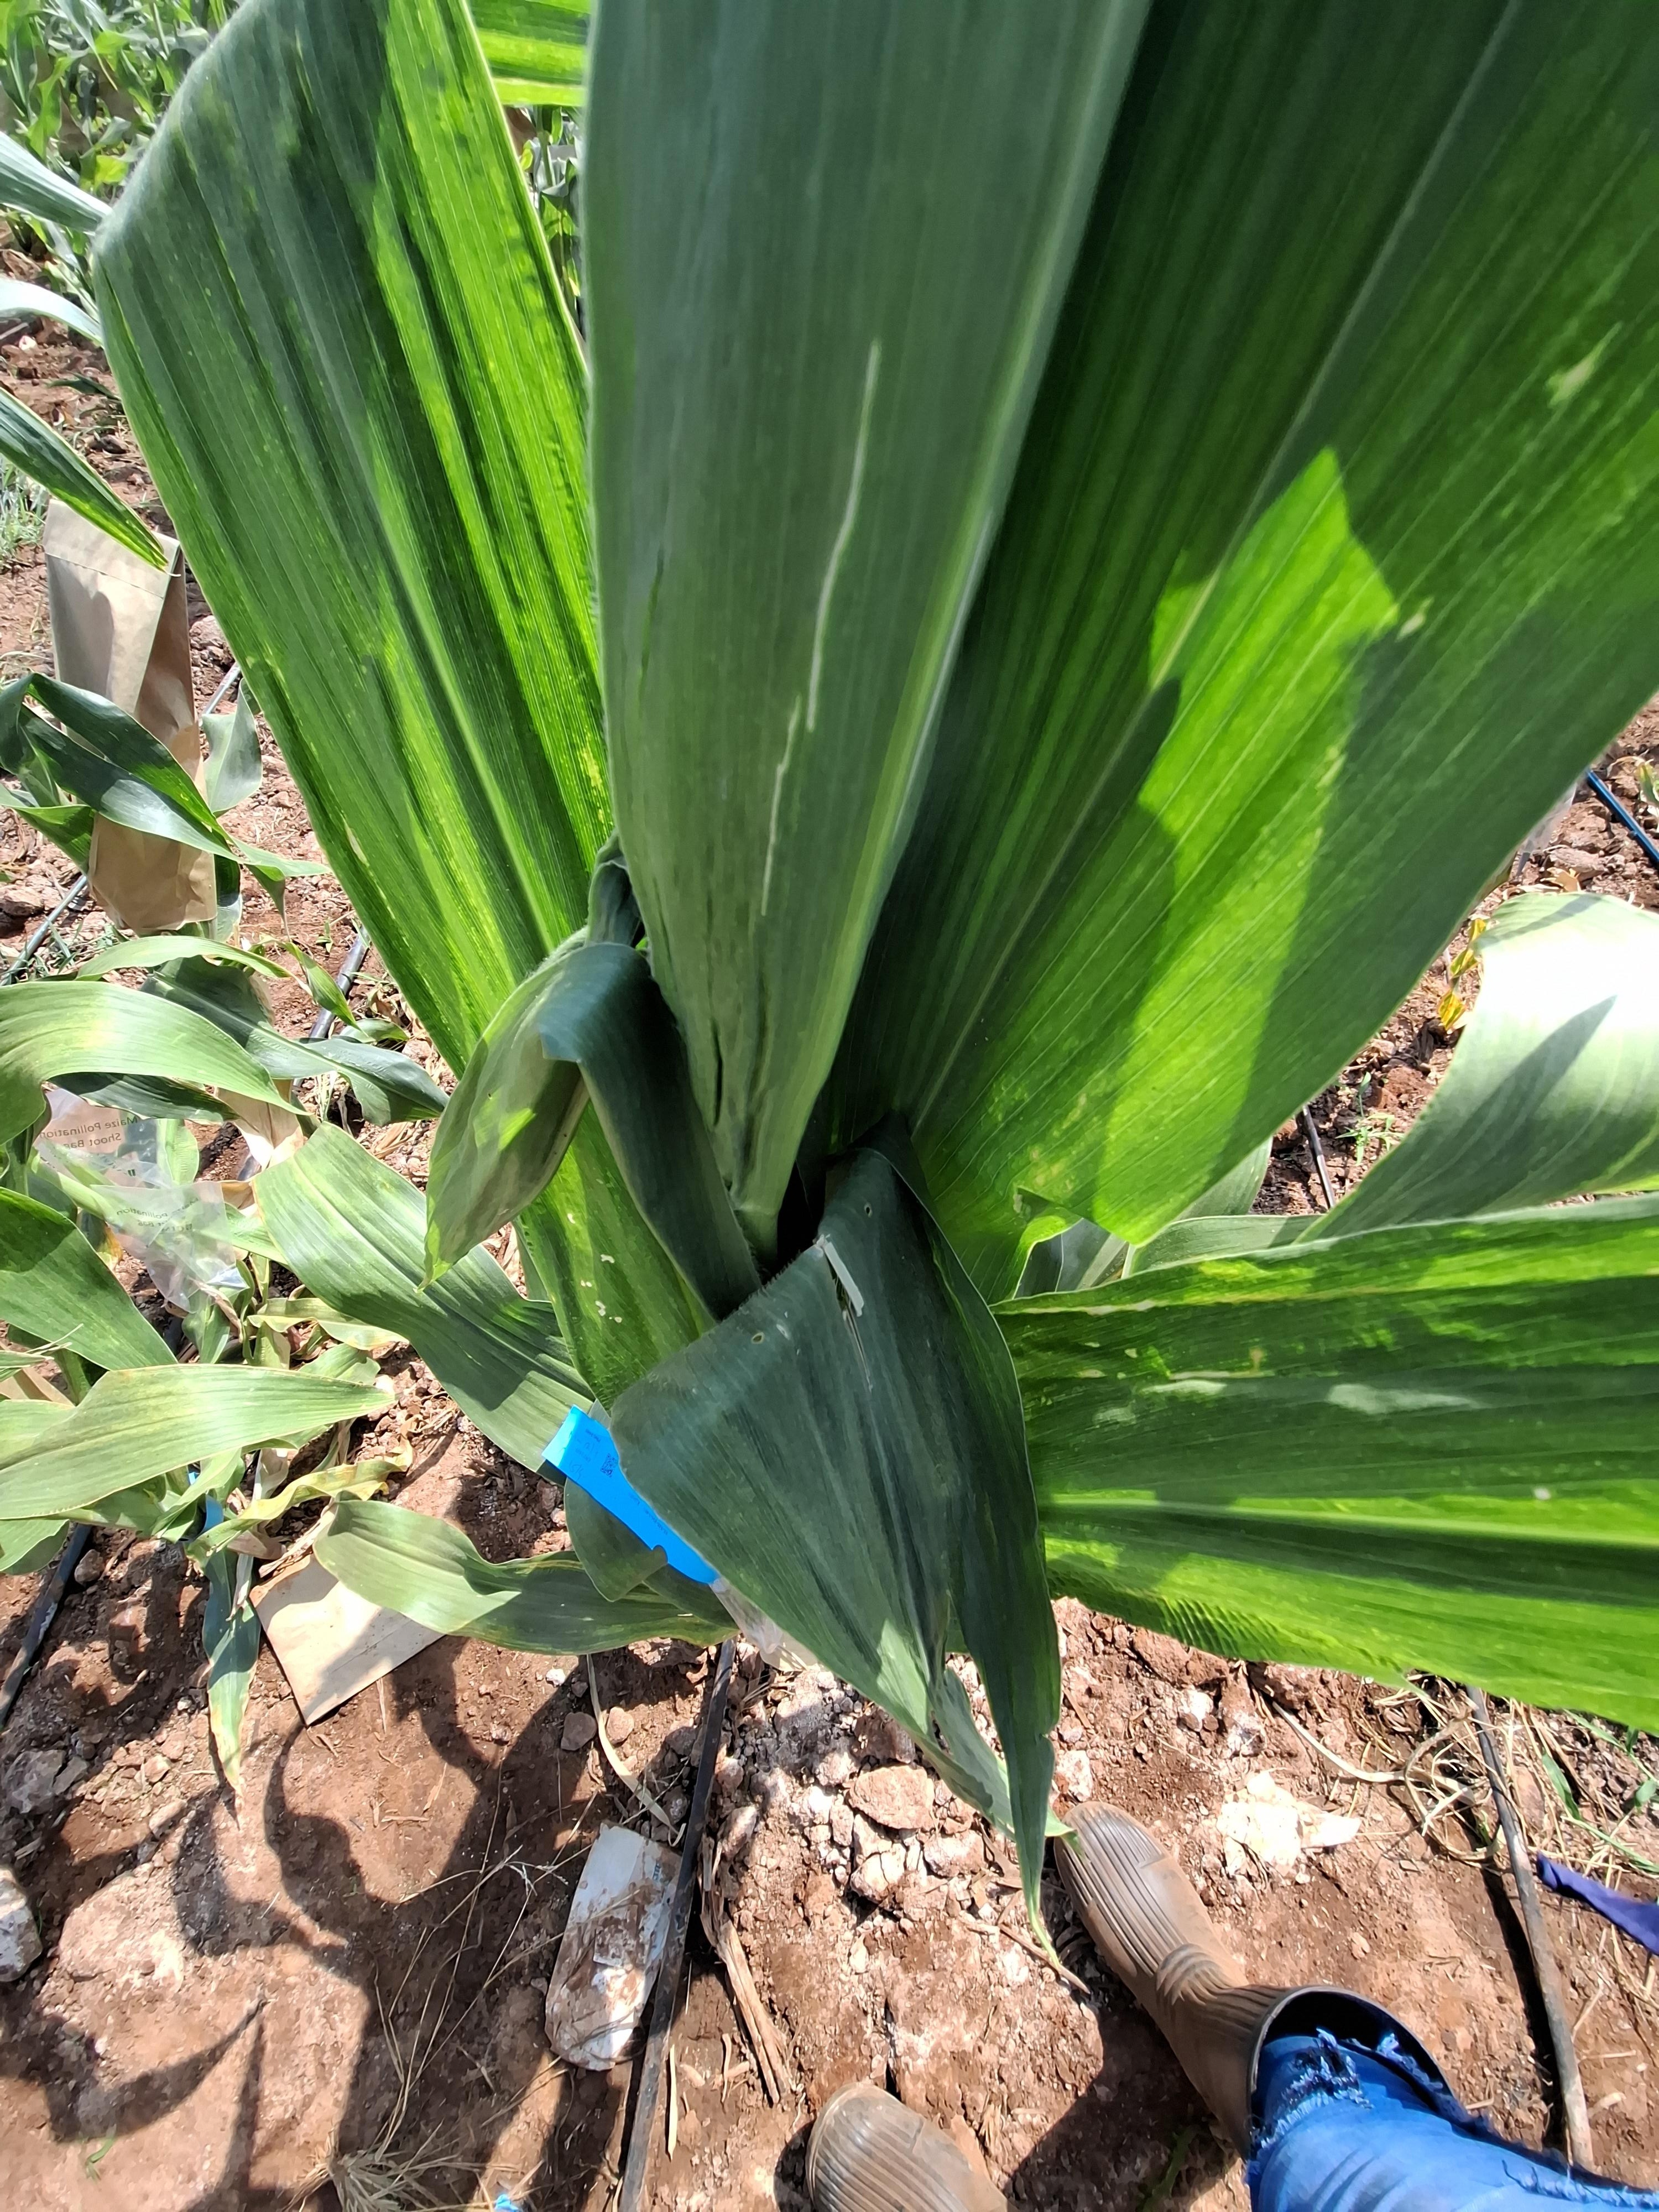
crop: maize
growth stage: flowering
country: Kenya
